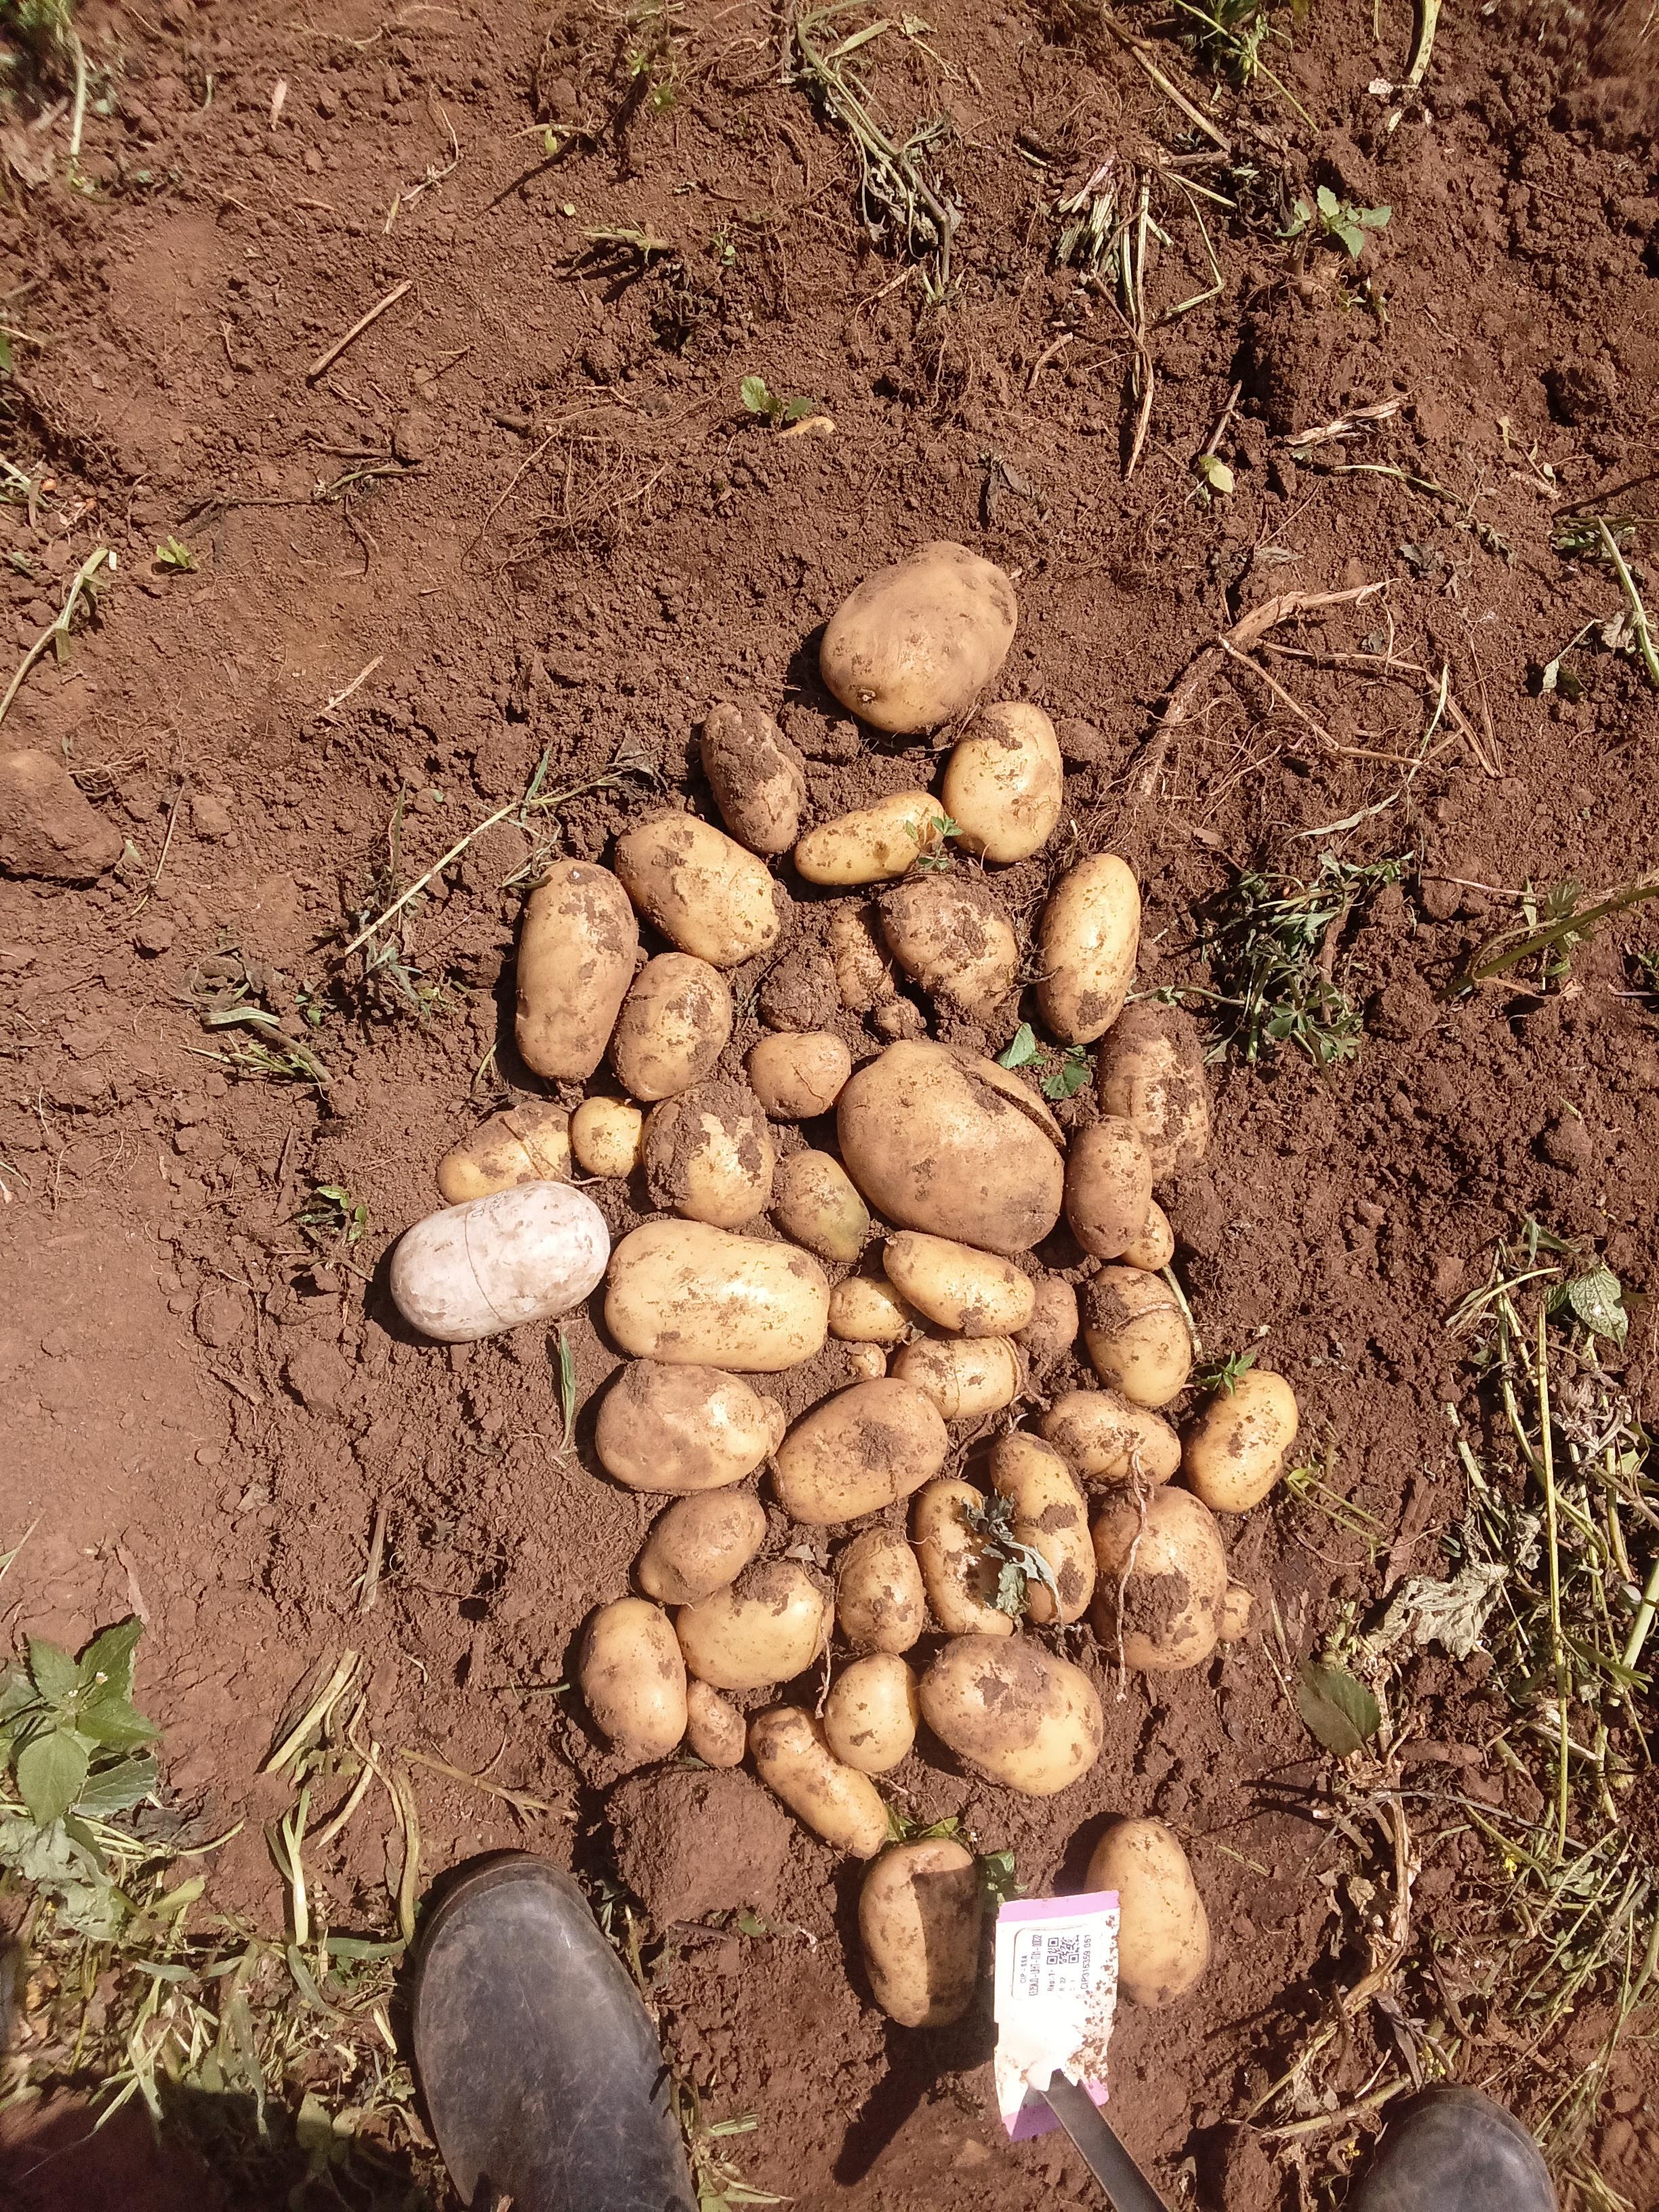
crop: potato
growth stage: harvest
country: Kenya
